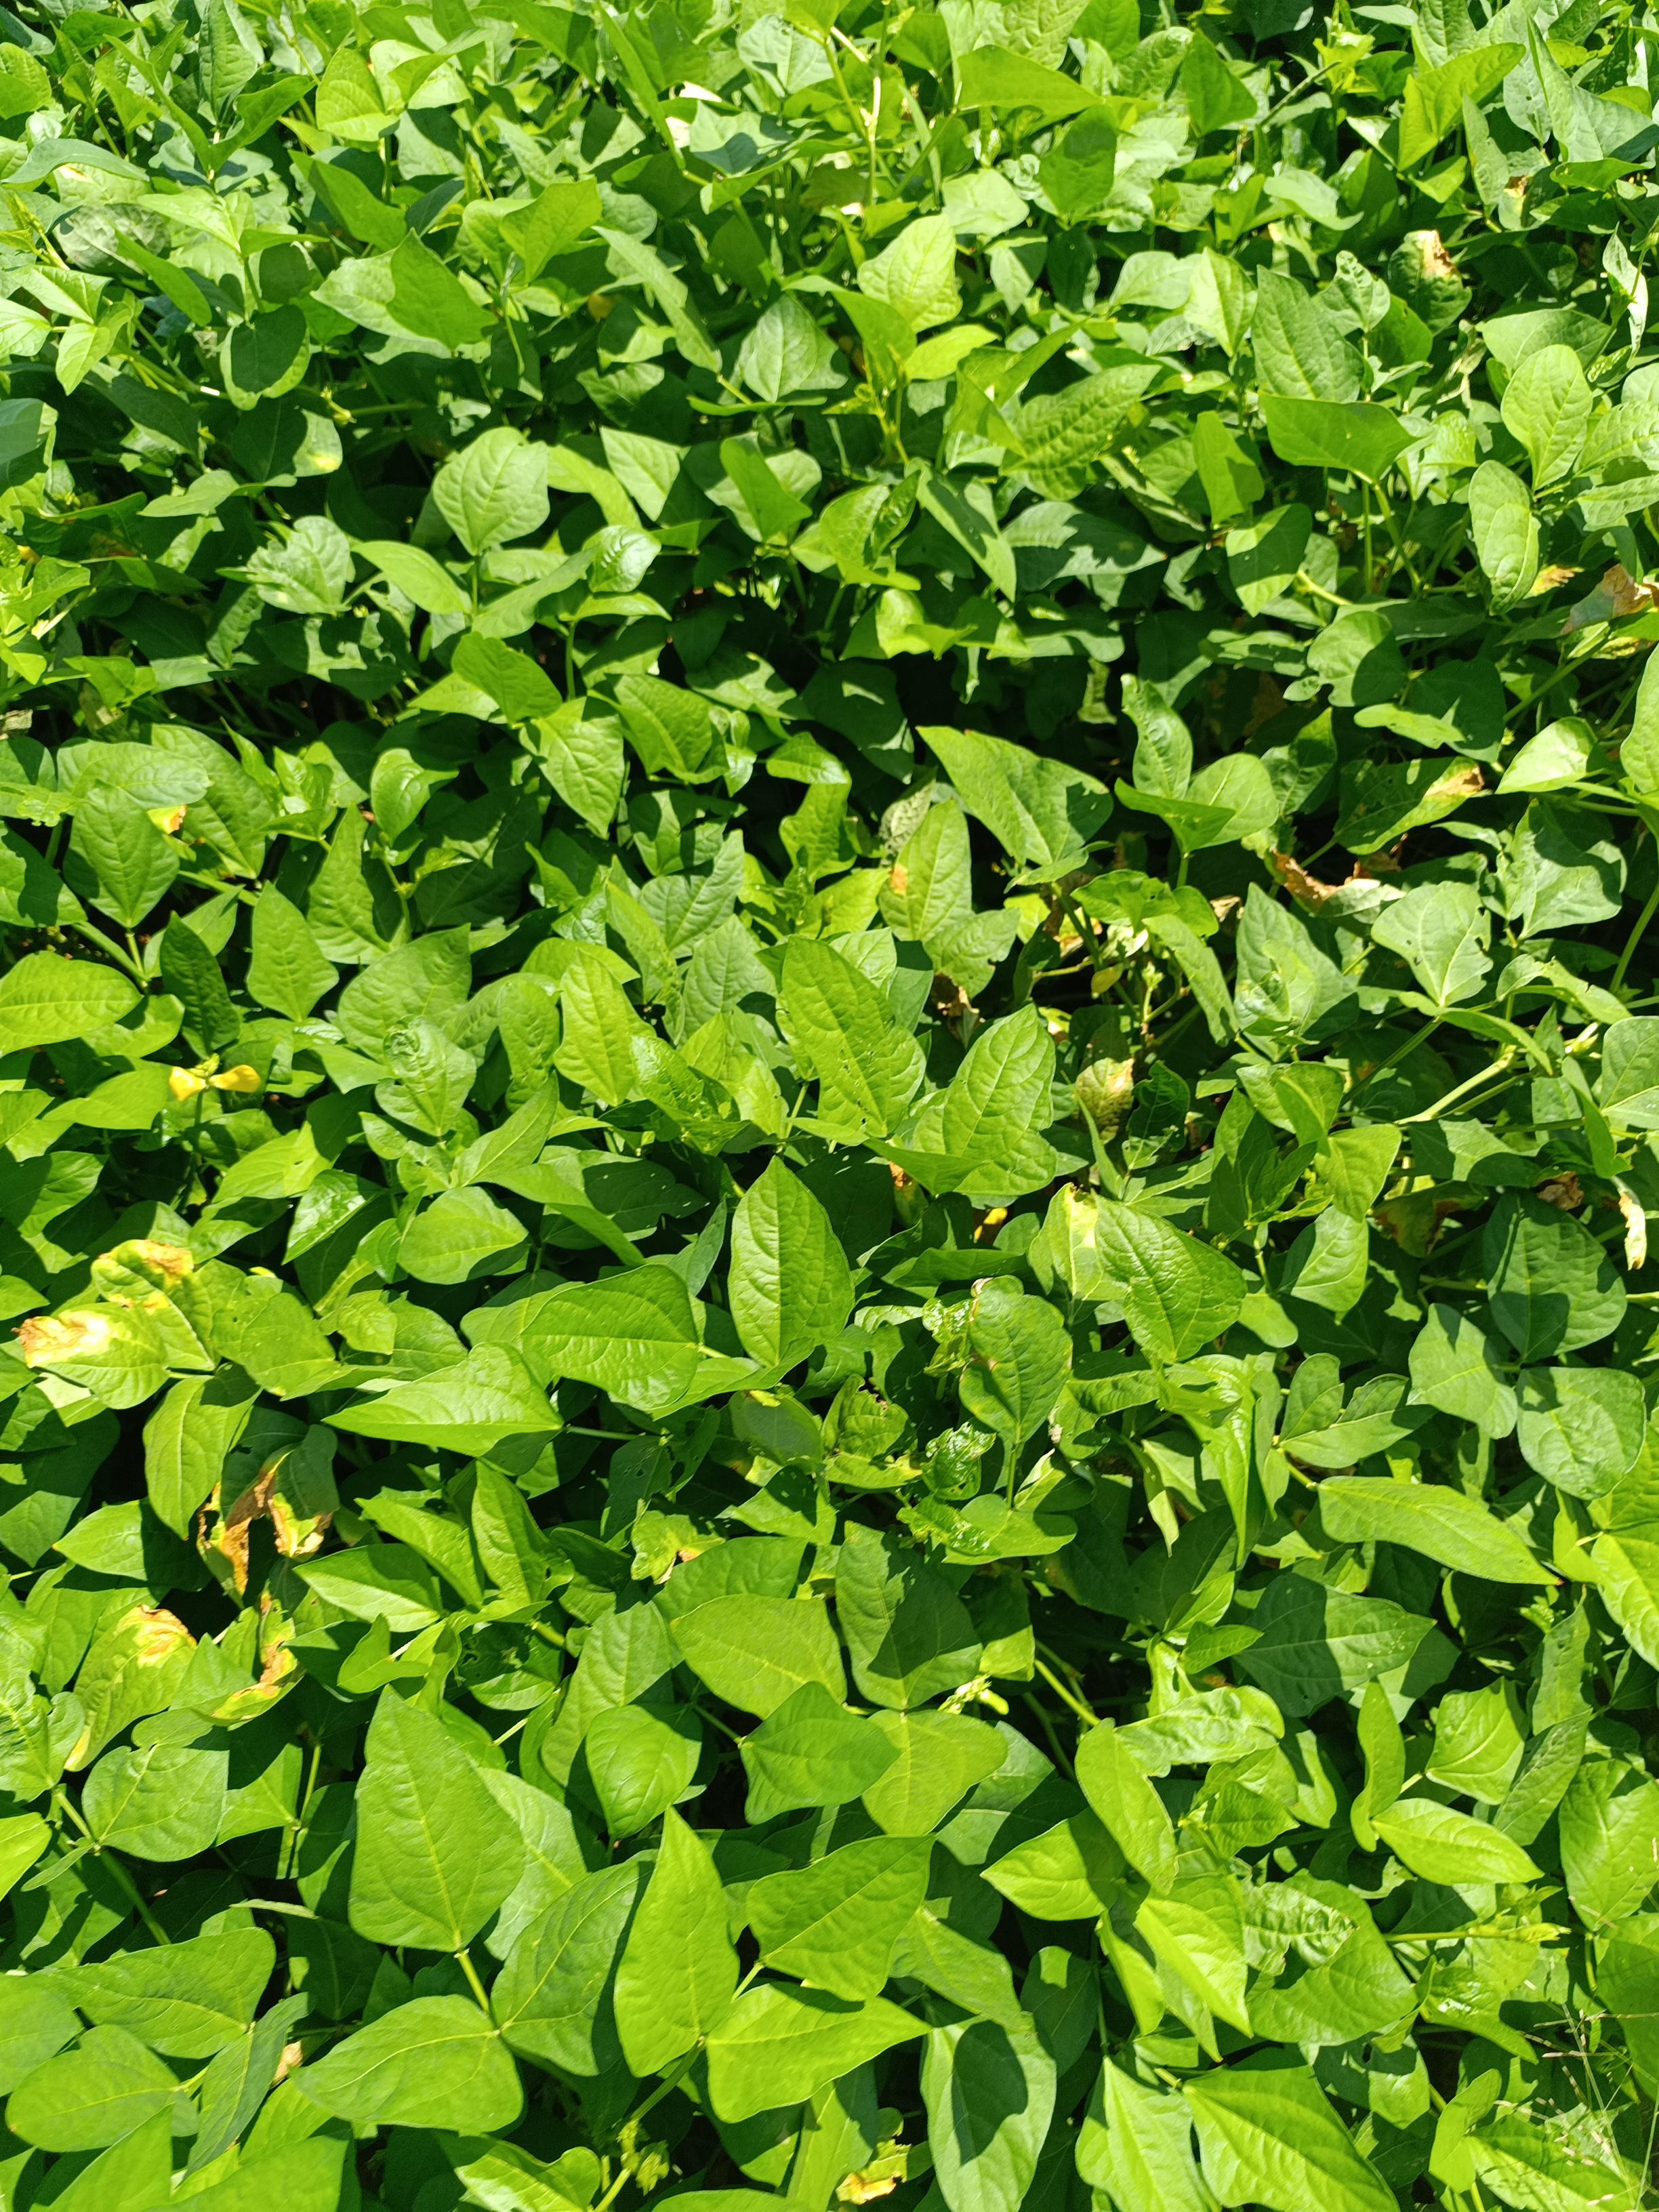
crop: cowpea
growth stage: flowering
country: Nigeria
